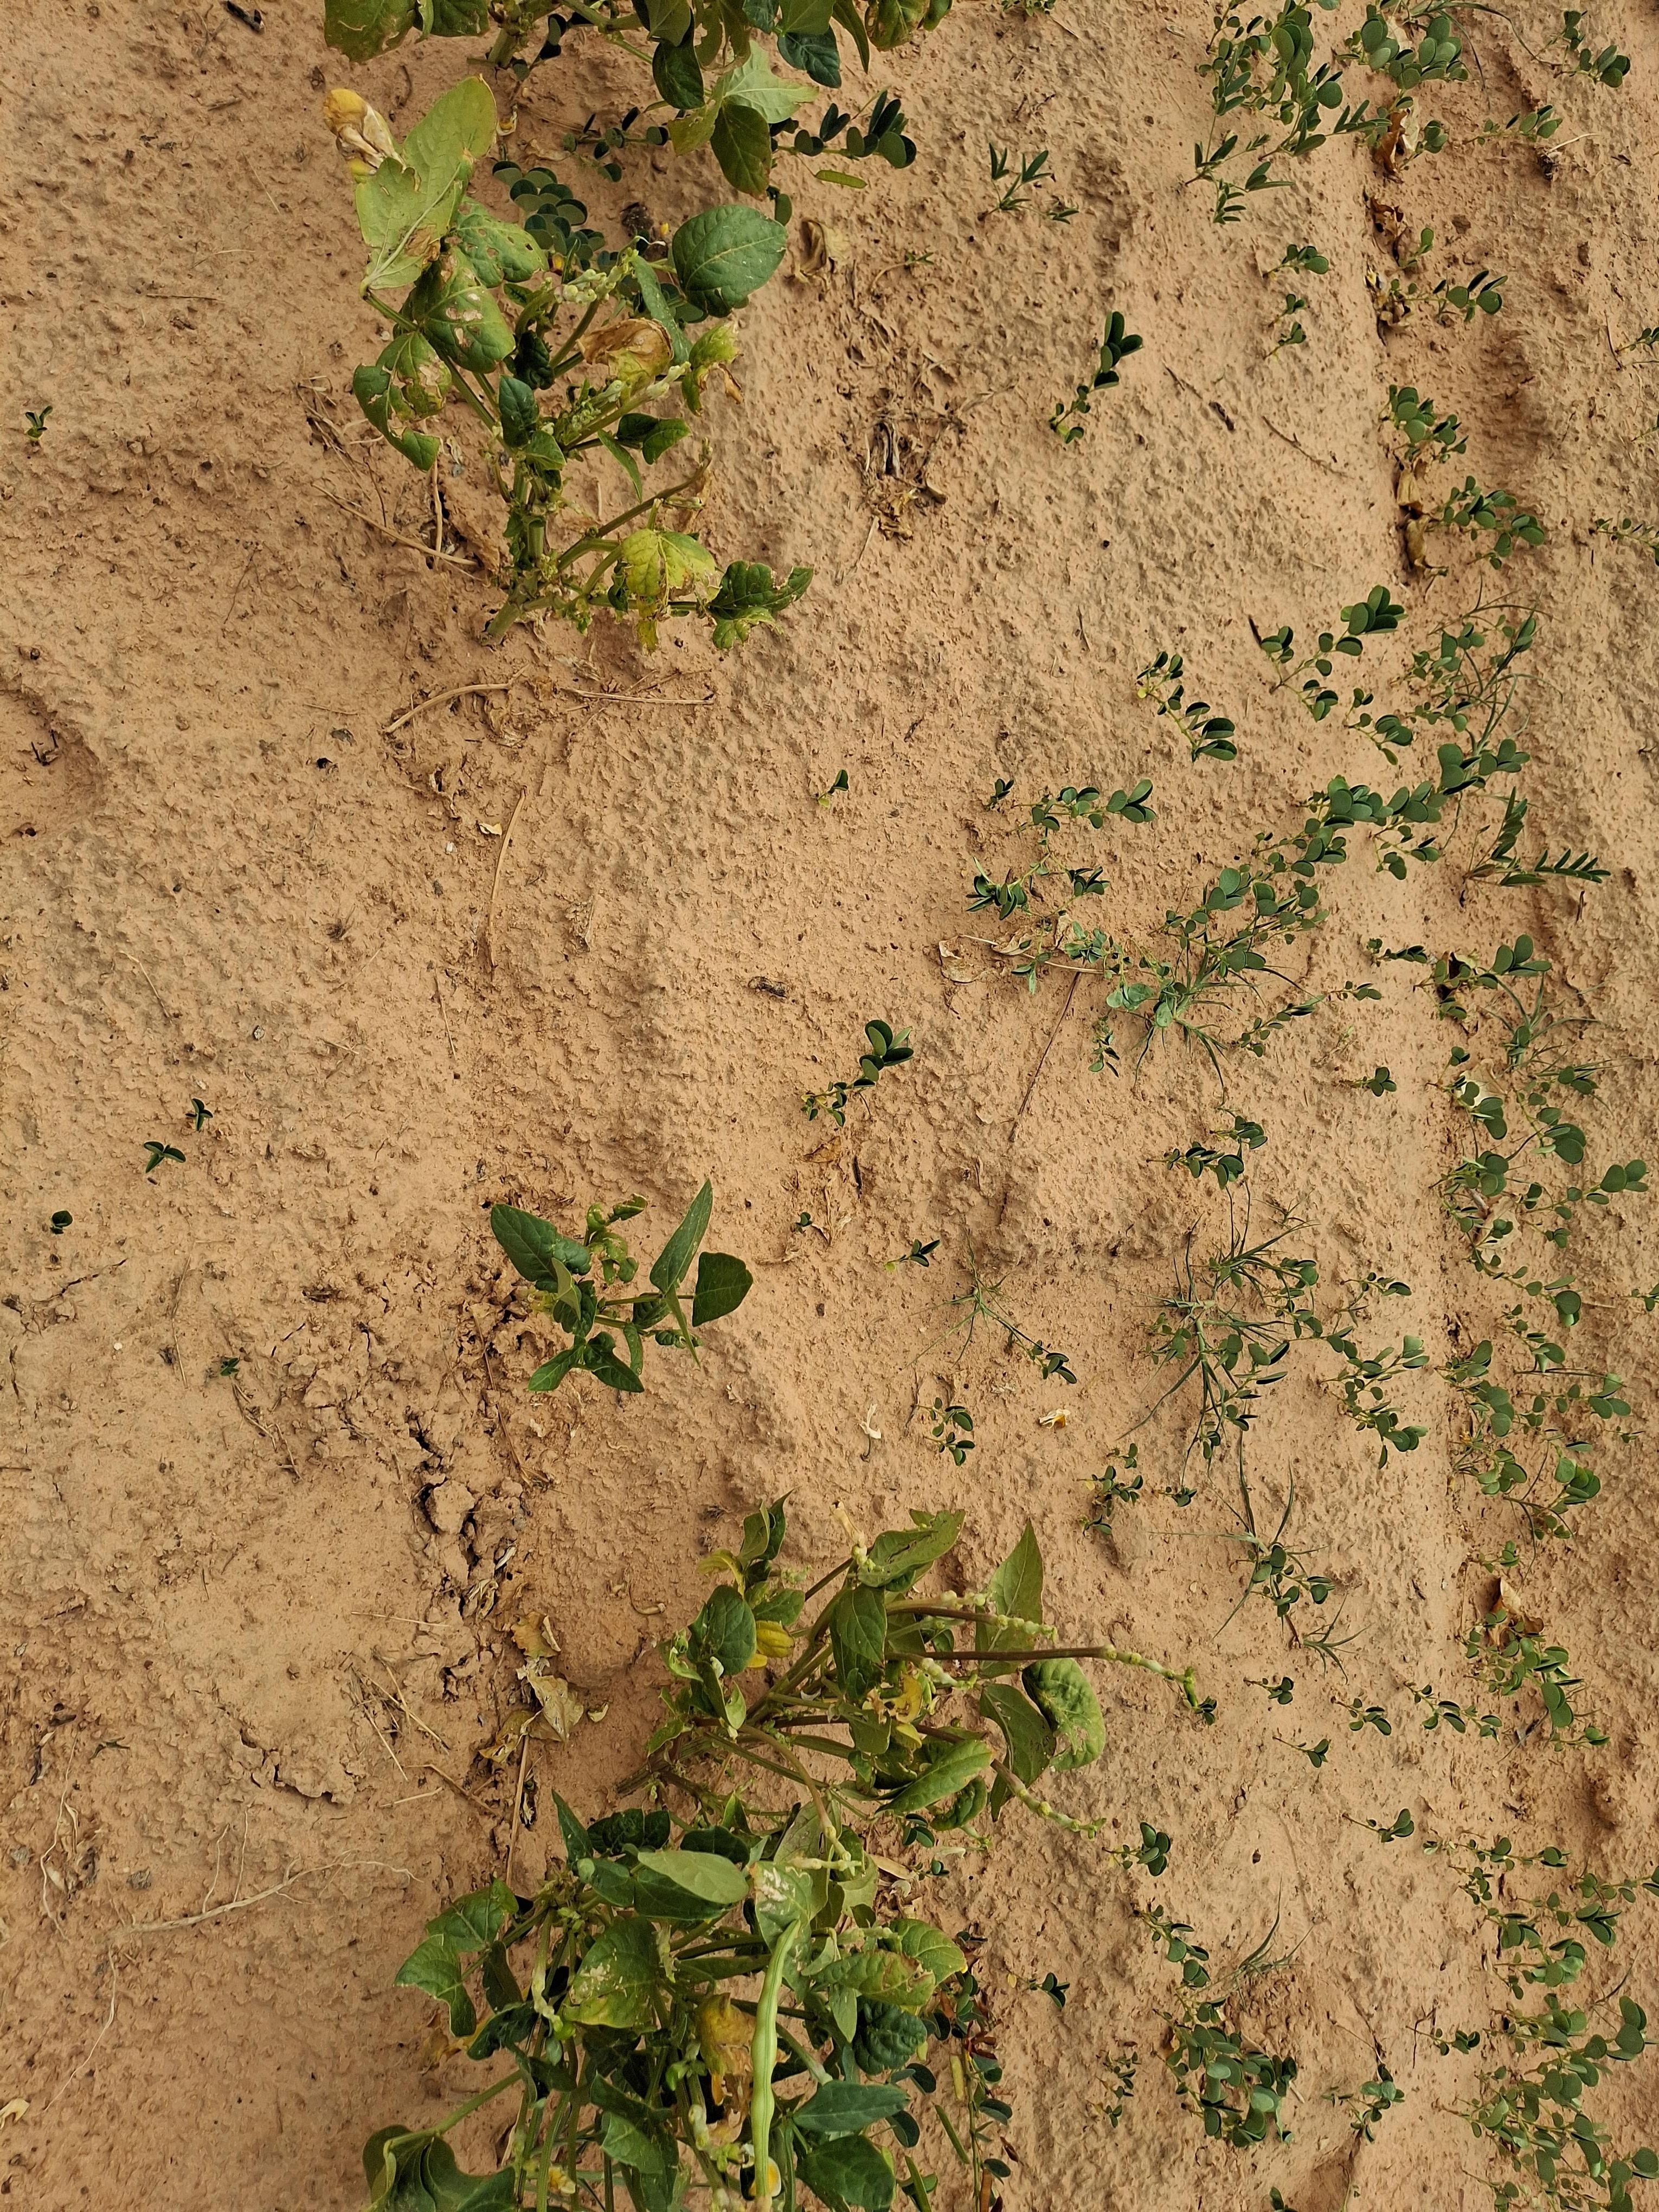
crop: cowpea
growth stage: harvest maturity
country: Nigeria
